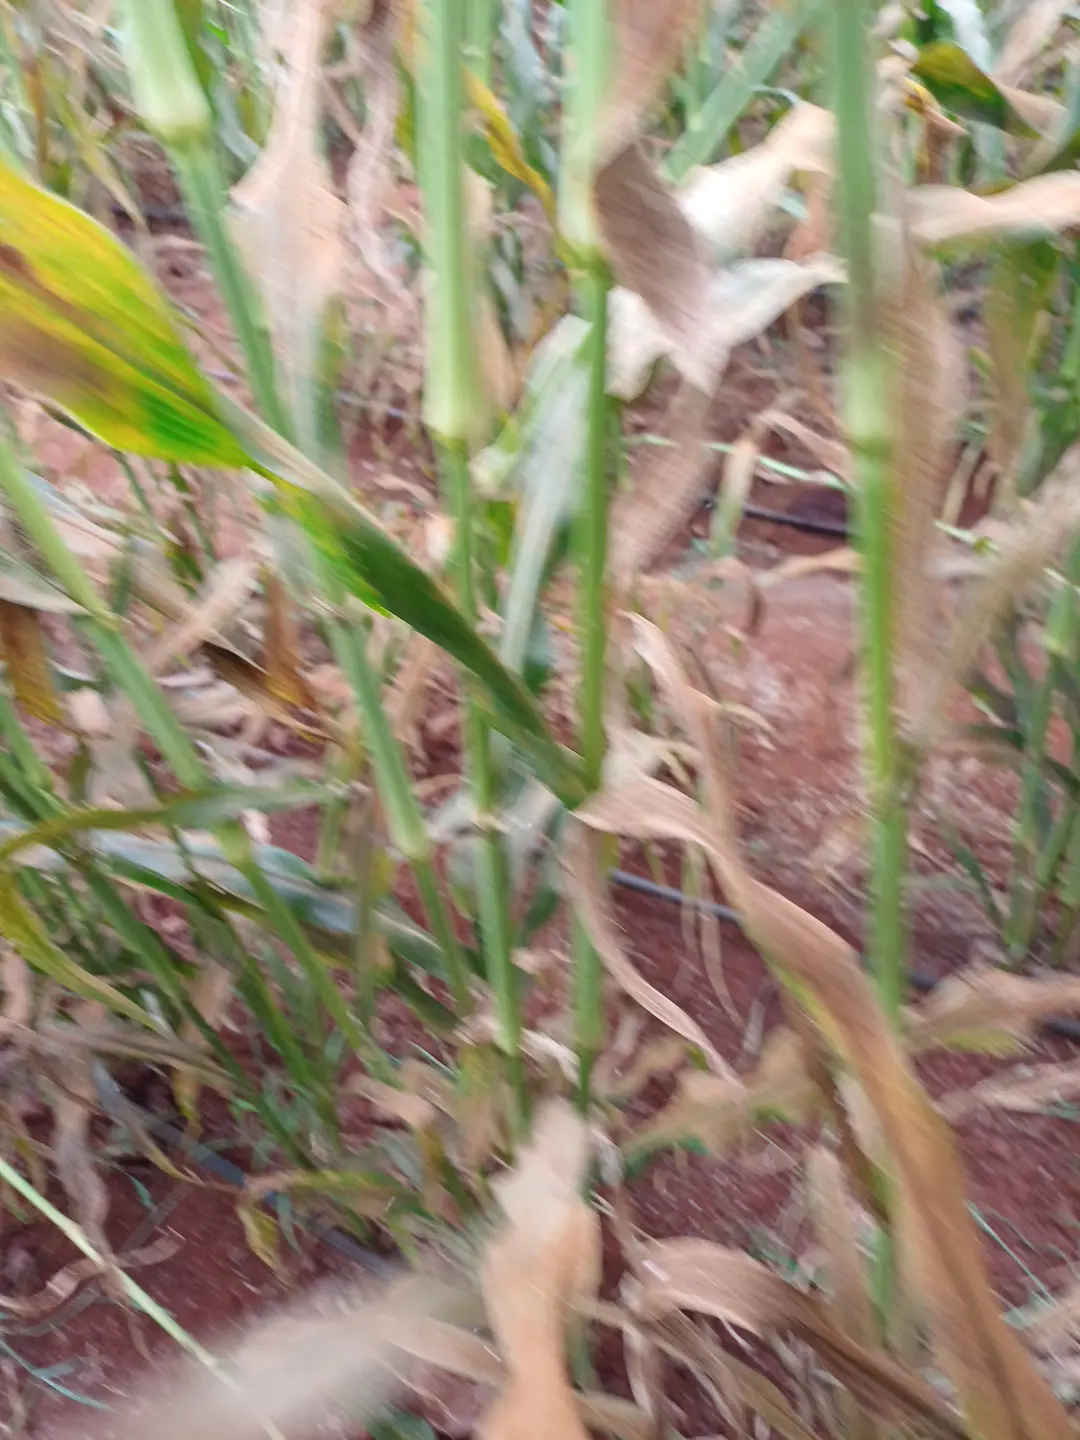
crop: pearl millet
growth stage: pegging
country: Kenya
